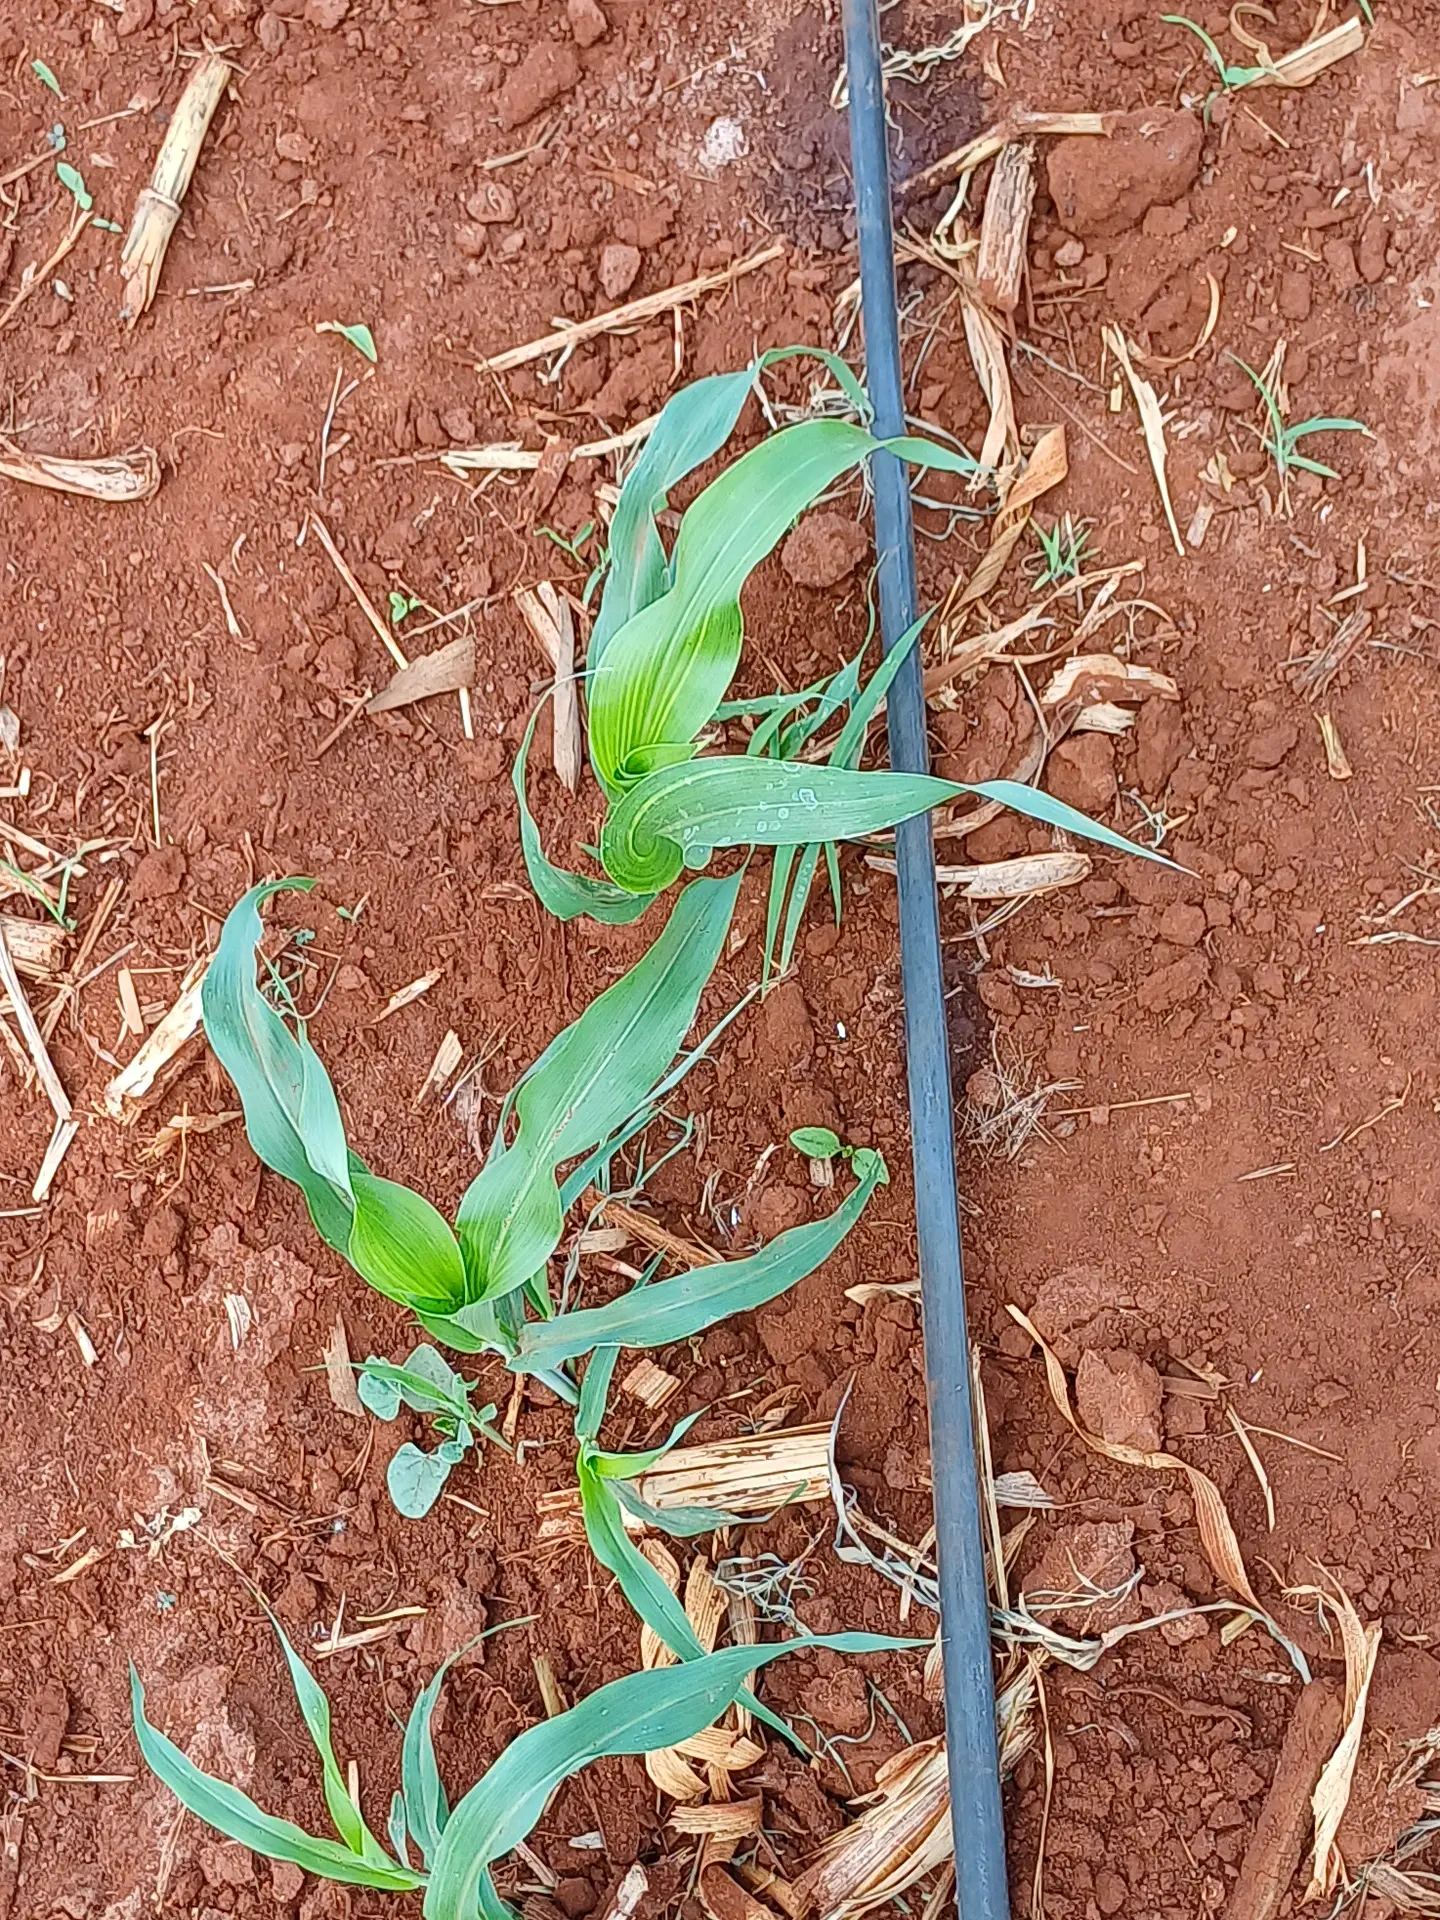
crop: sorghum
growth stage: vegetative
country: Kenya
